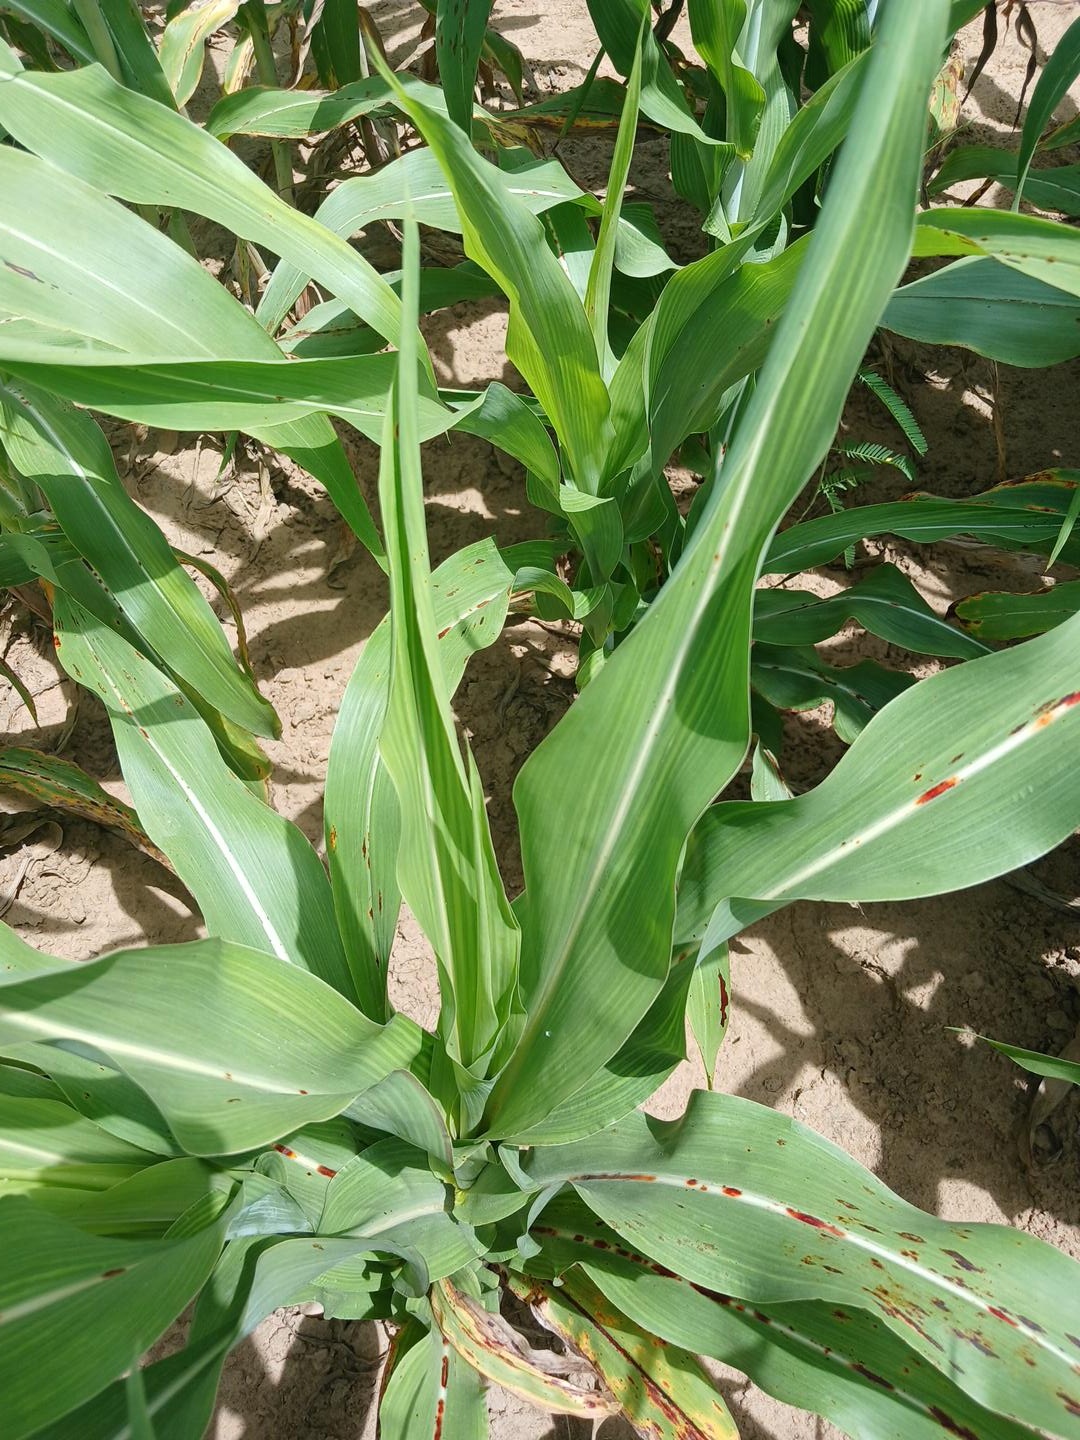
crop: sorghum
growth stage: vegetative
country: Senegal
